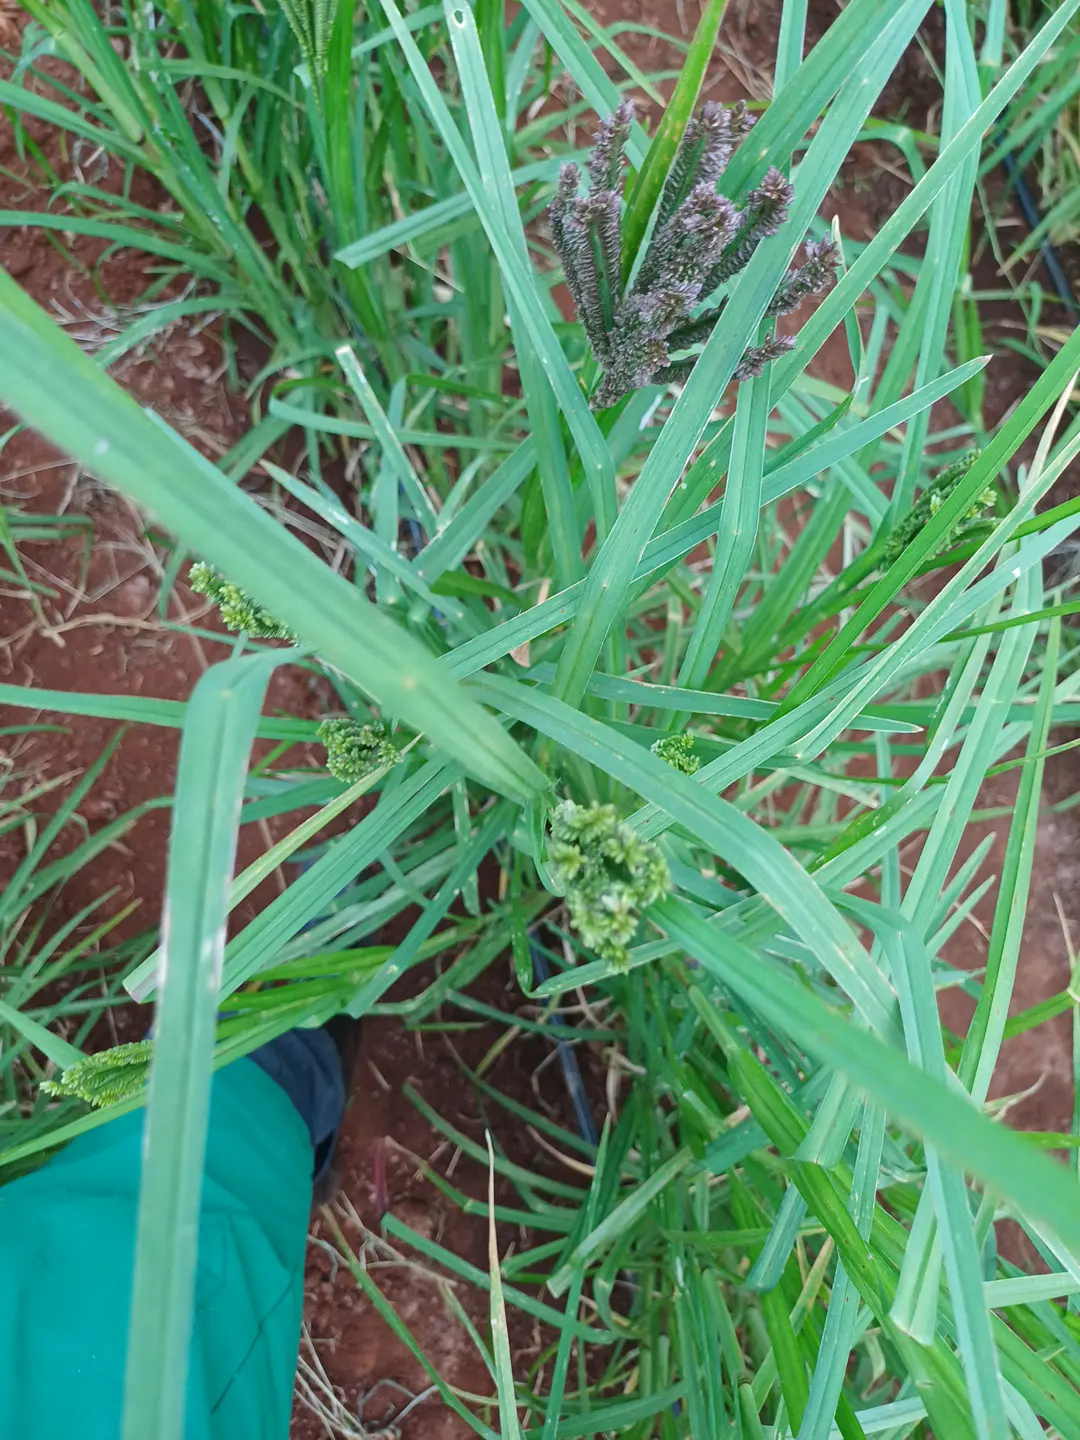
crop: finger millet
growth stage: flowering
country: Kenya
